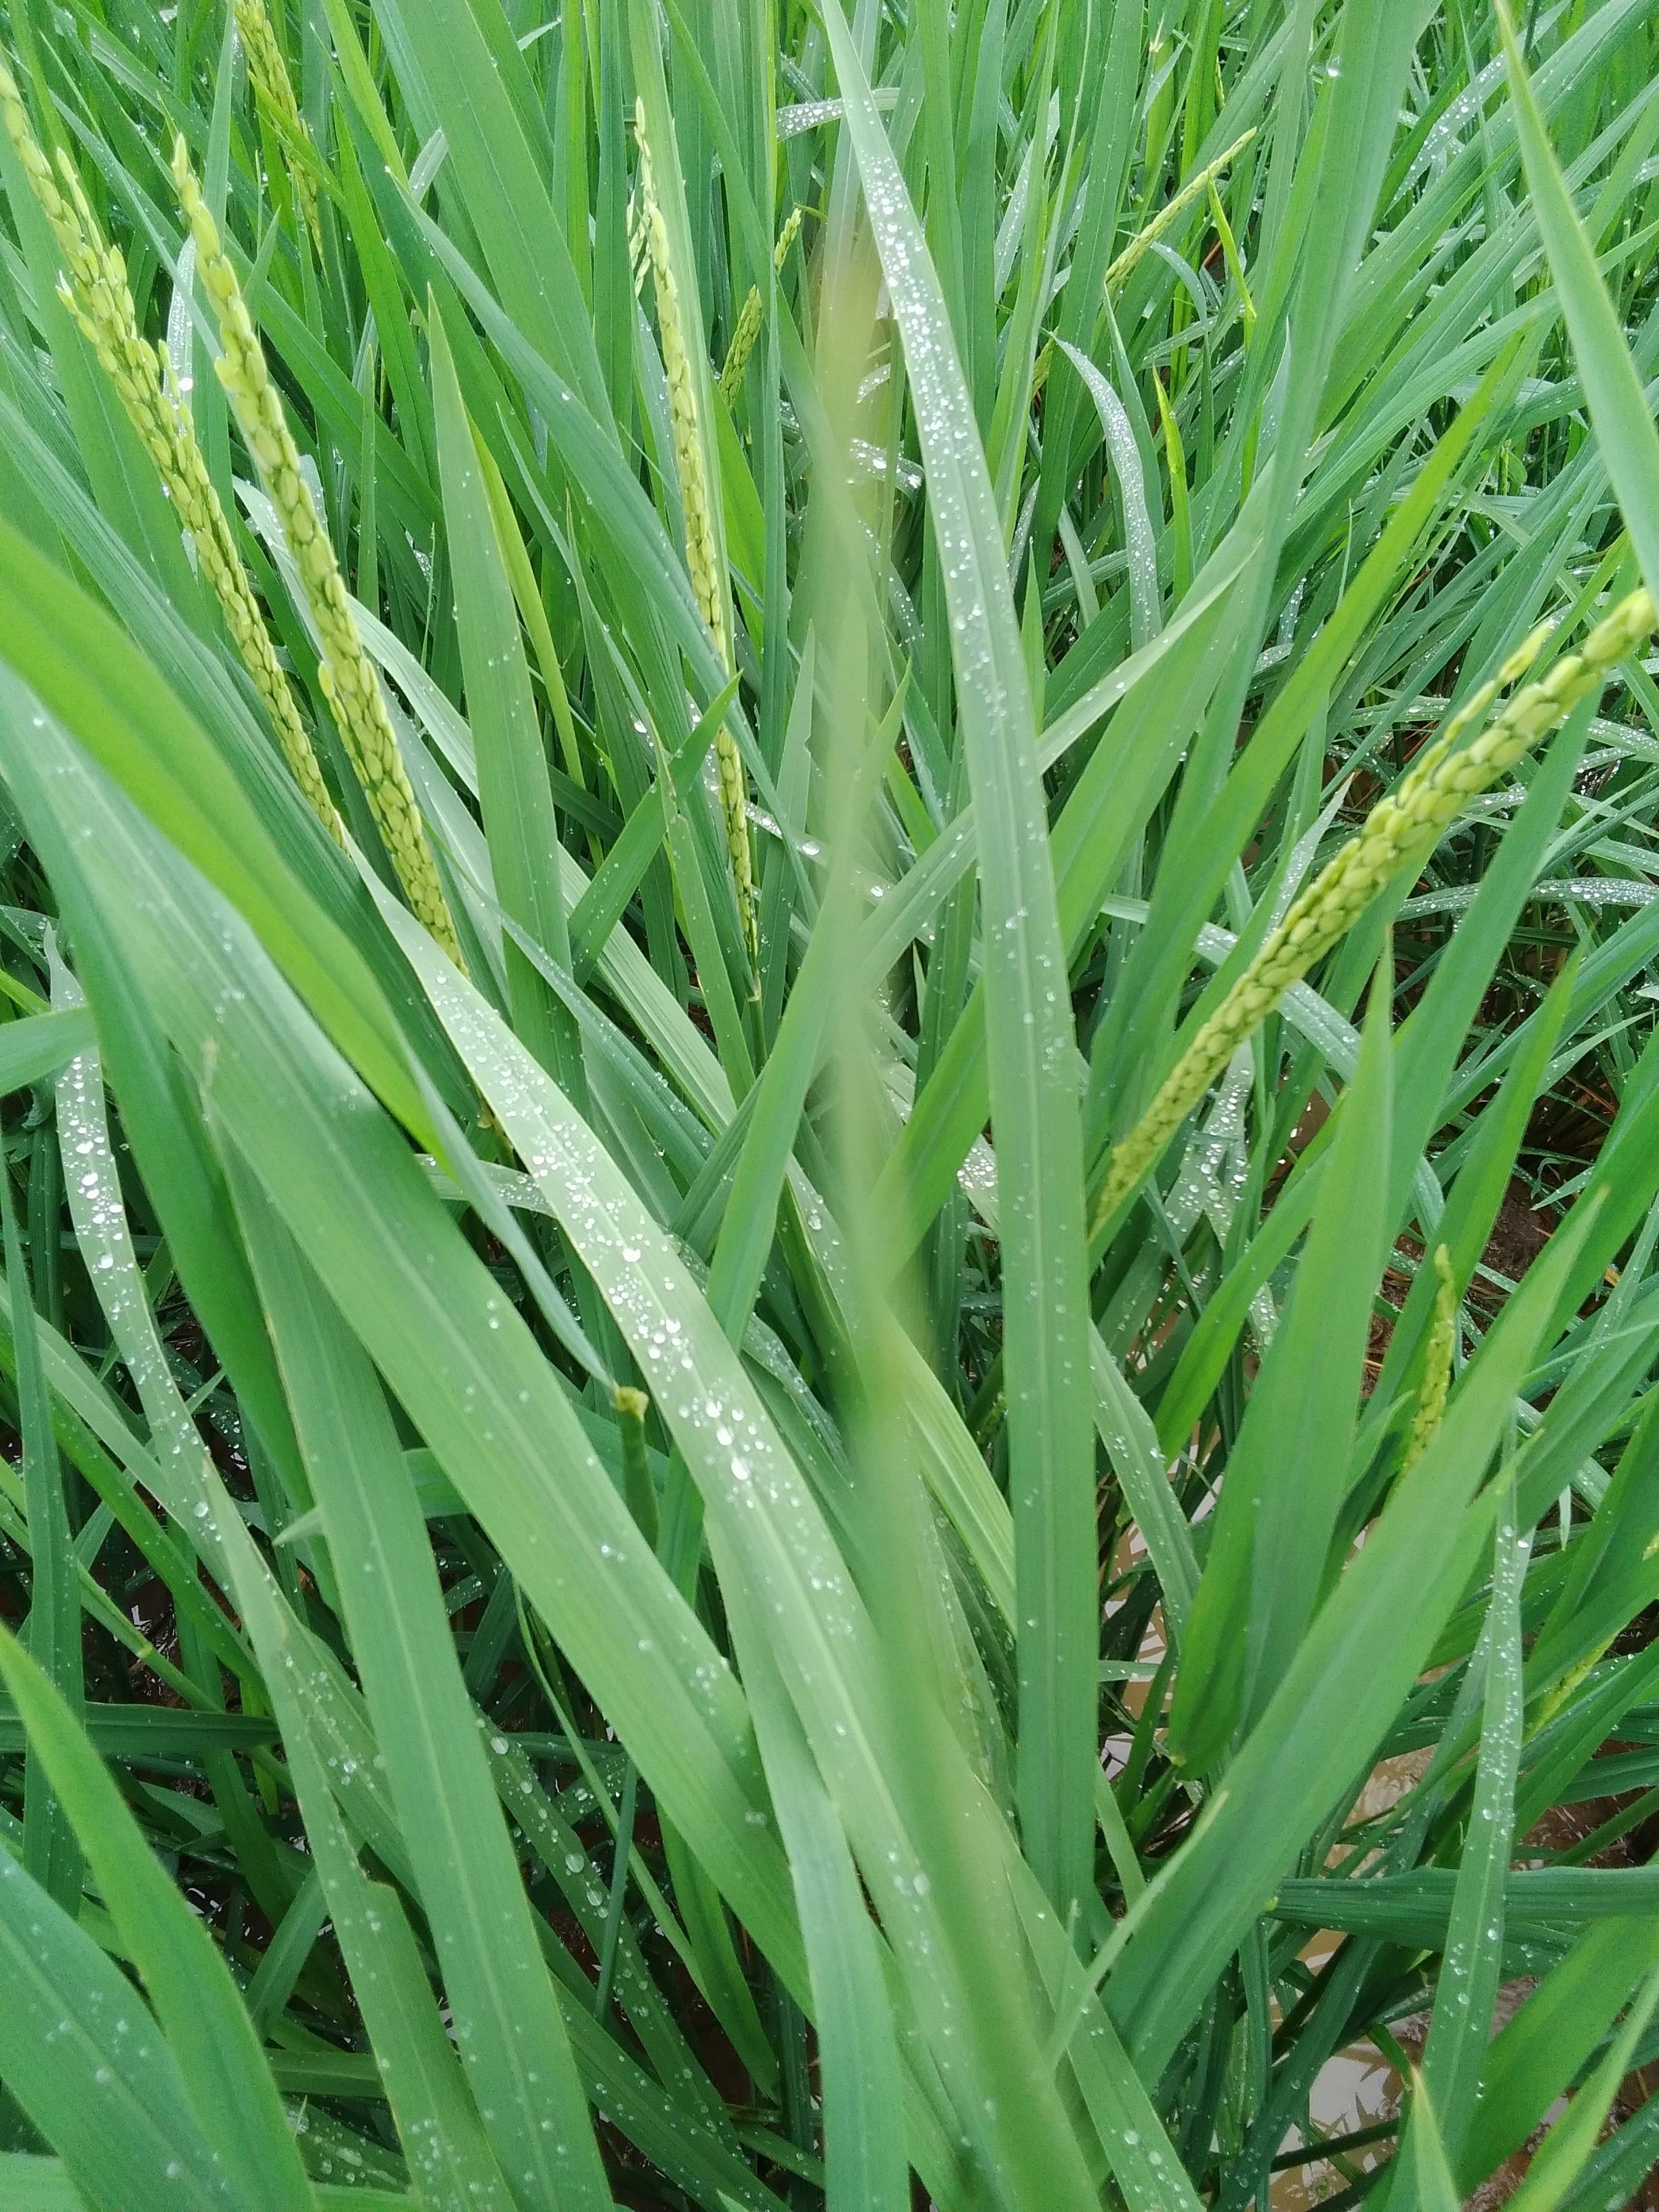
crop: rice
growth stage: heading
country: Nigeria
